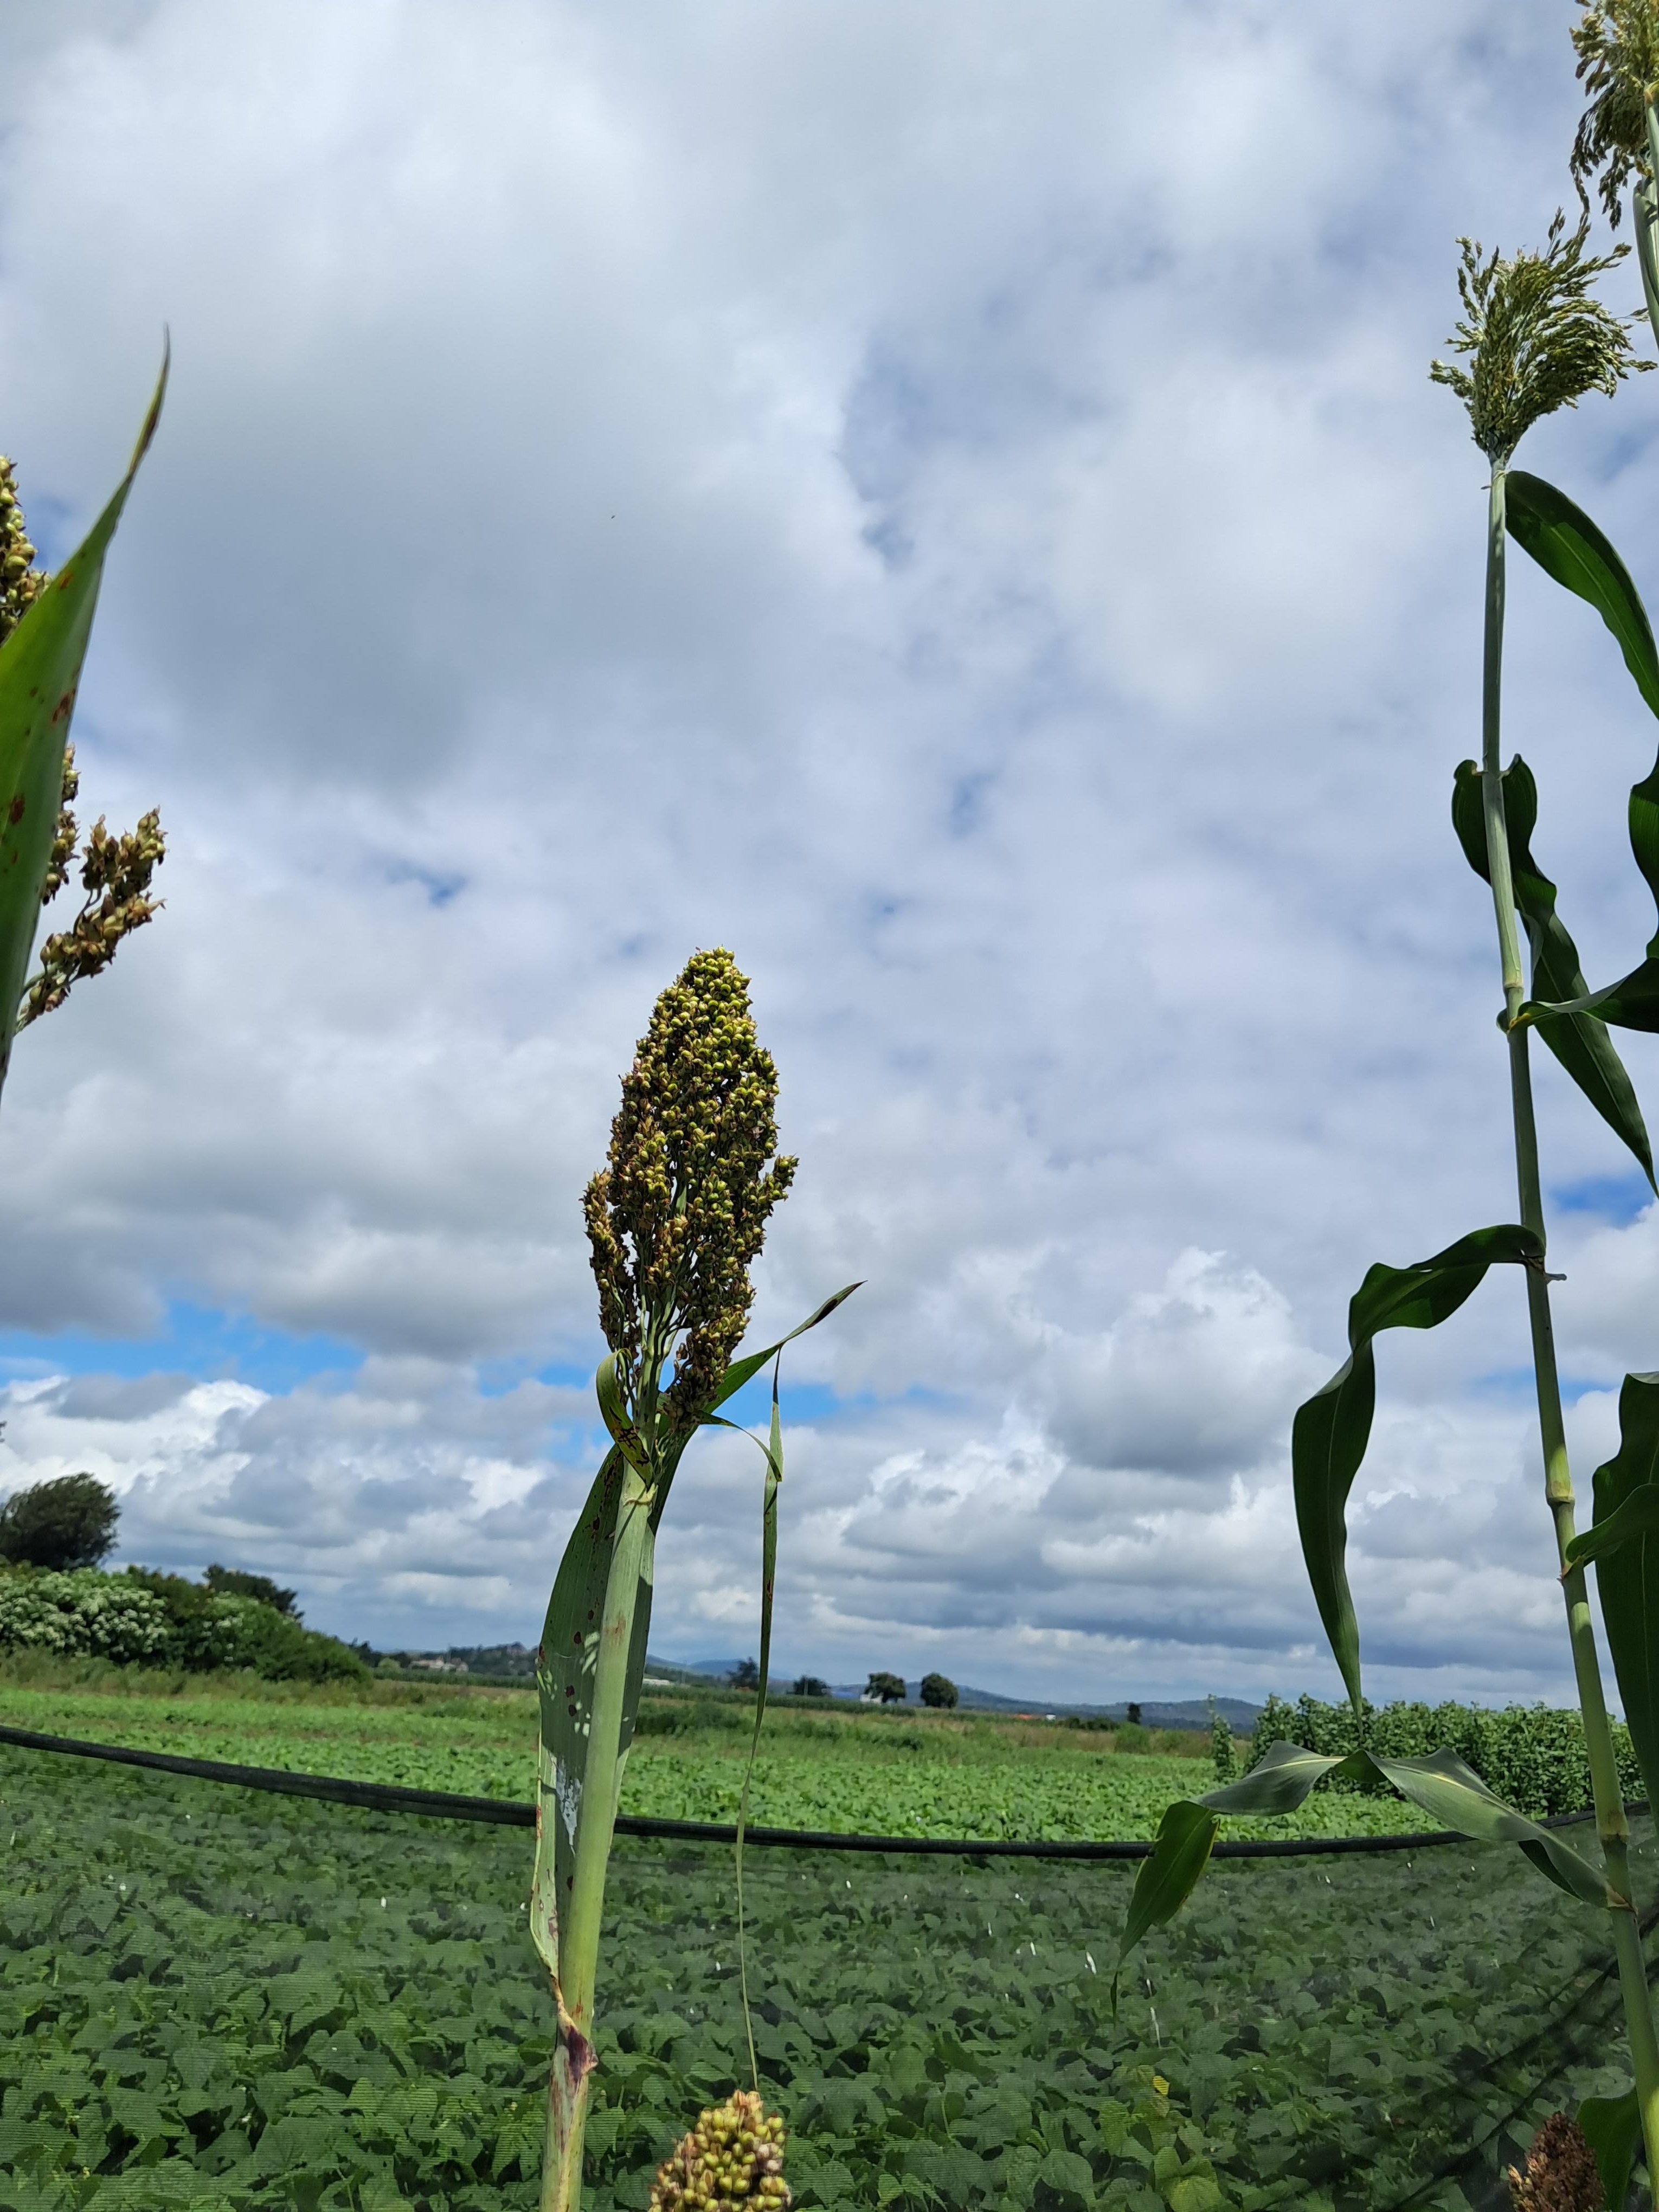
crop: sorghum
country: Tanzania
